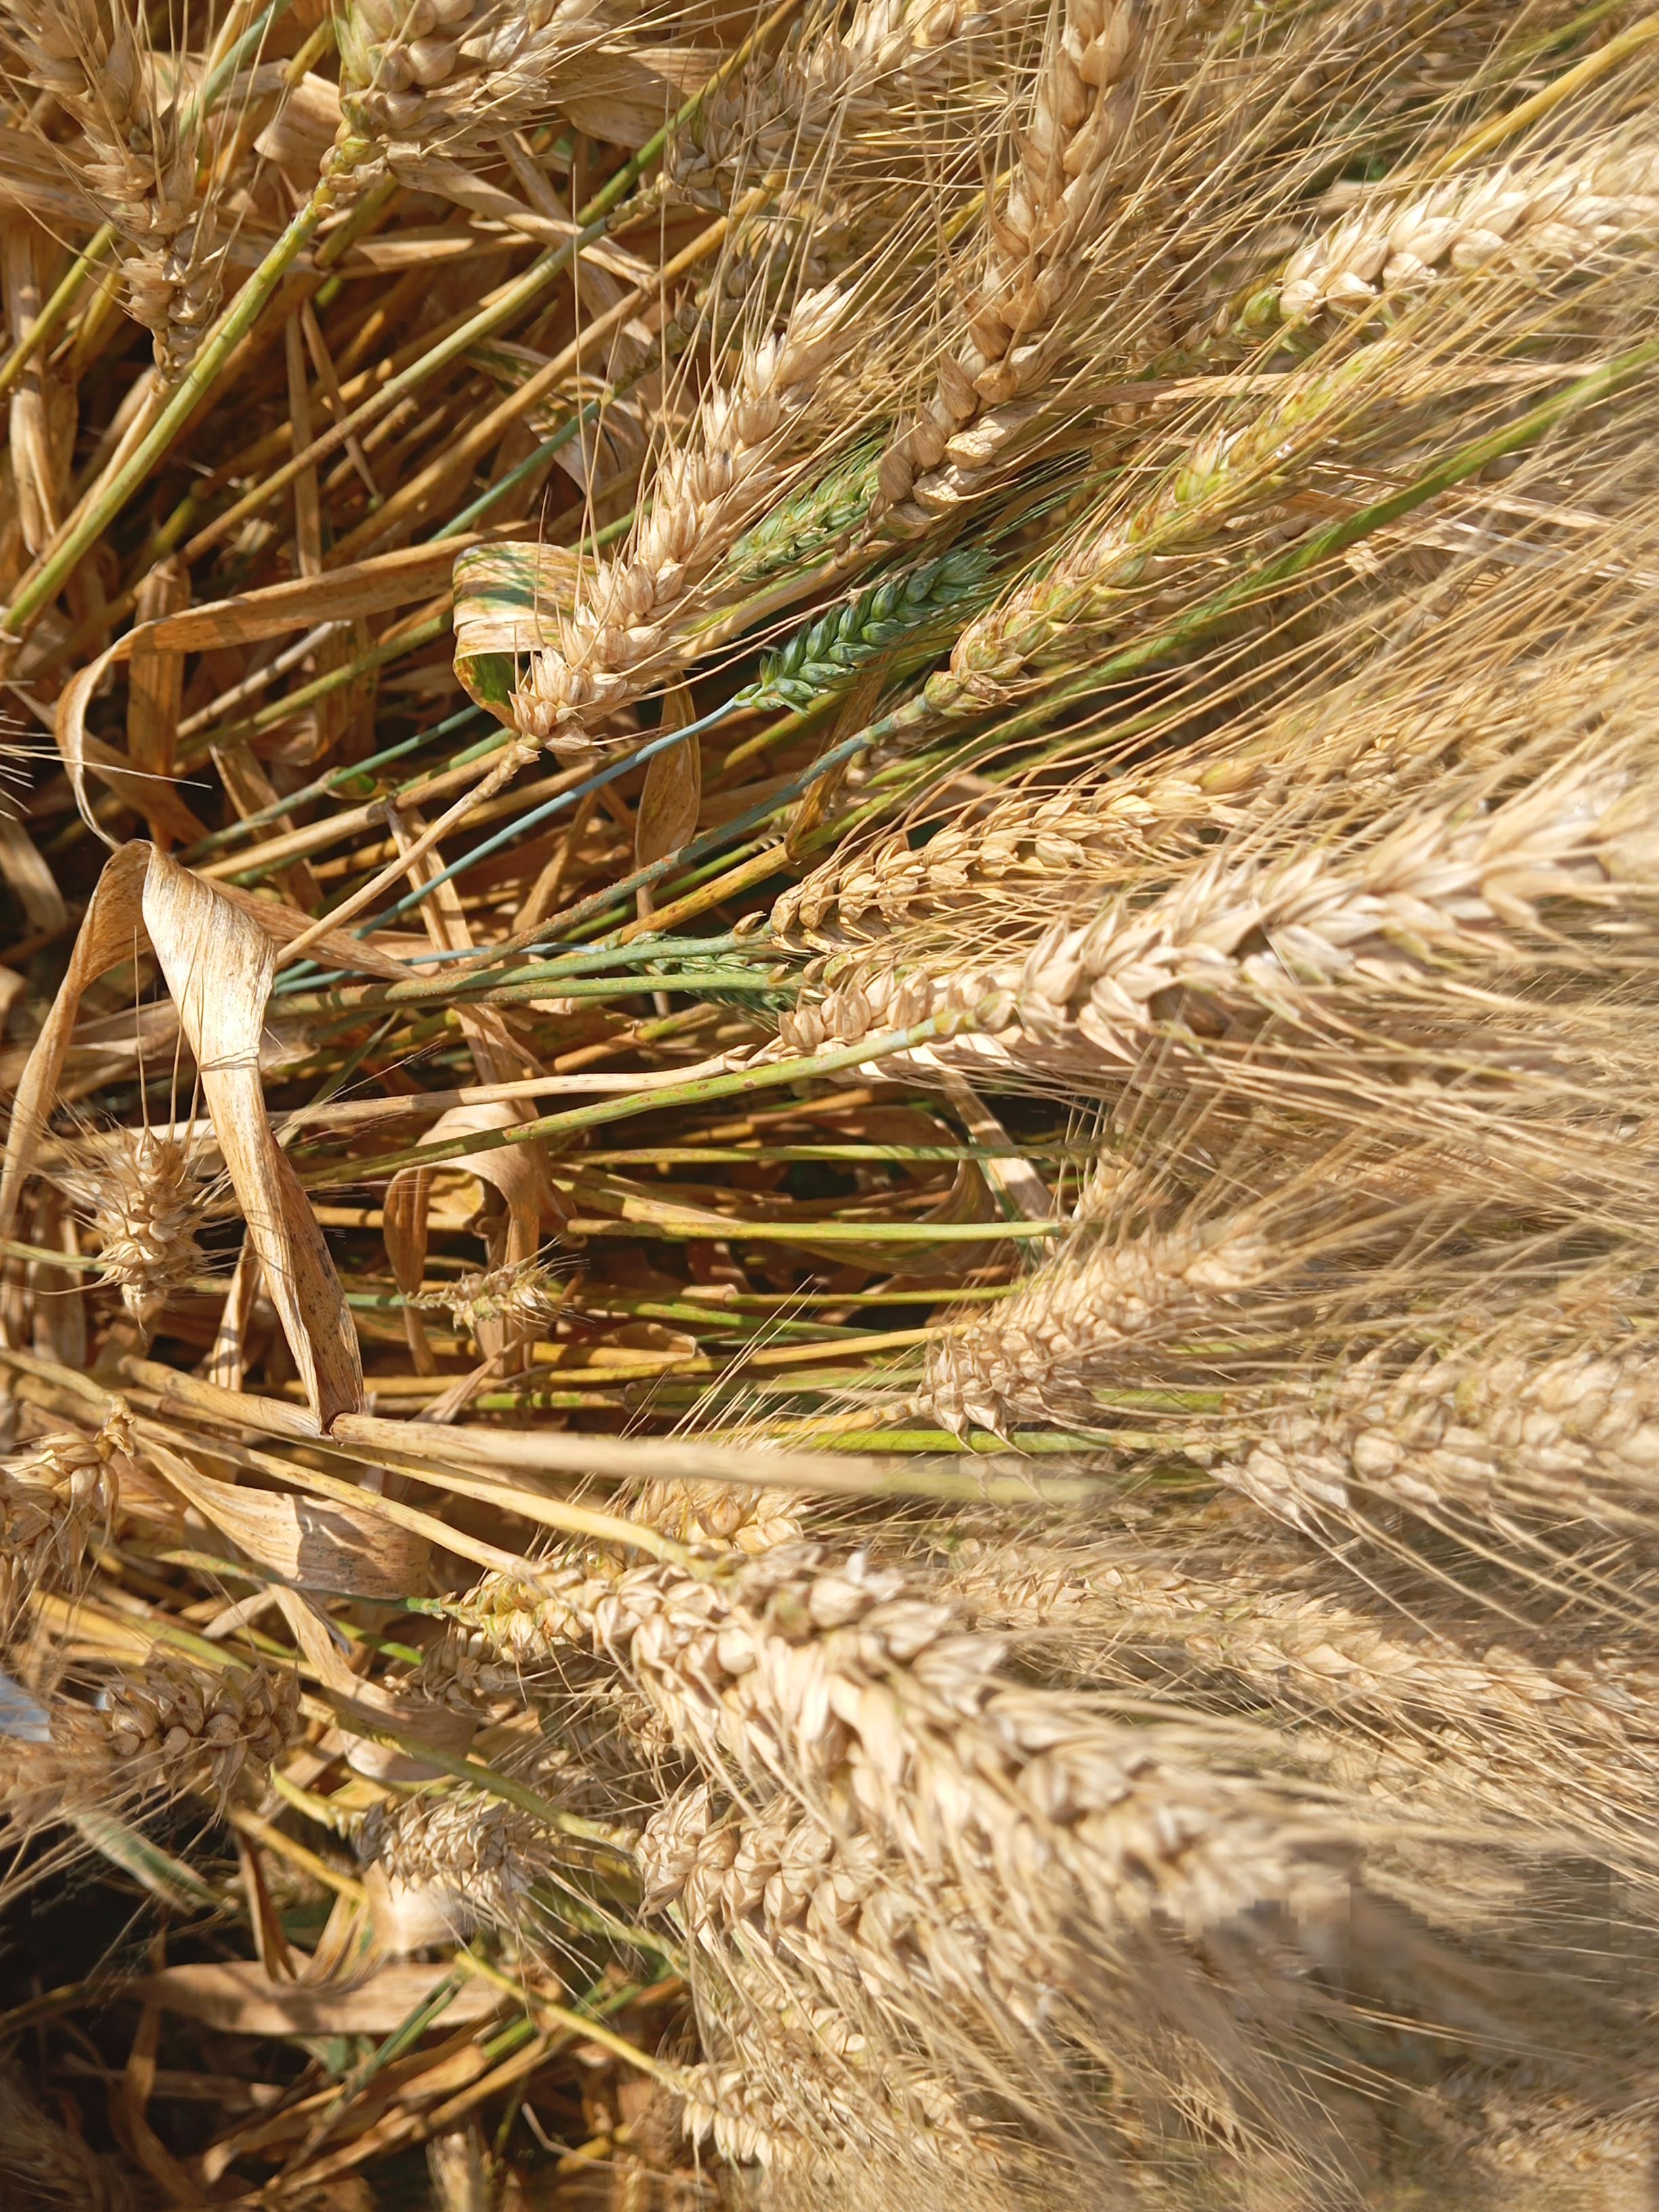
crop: wheat
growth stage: maturity
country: Kenya
